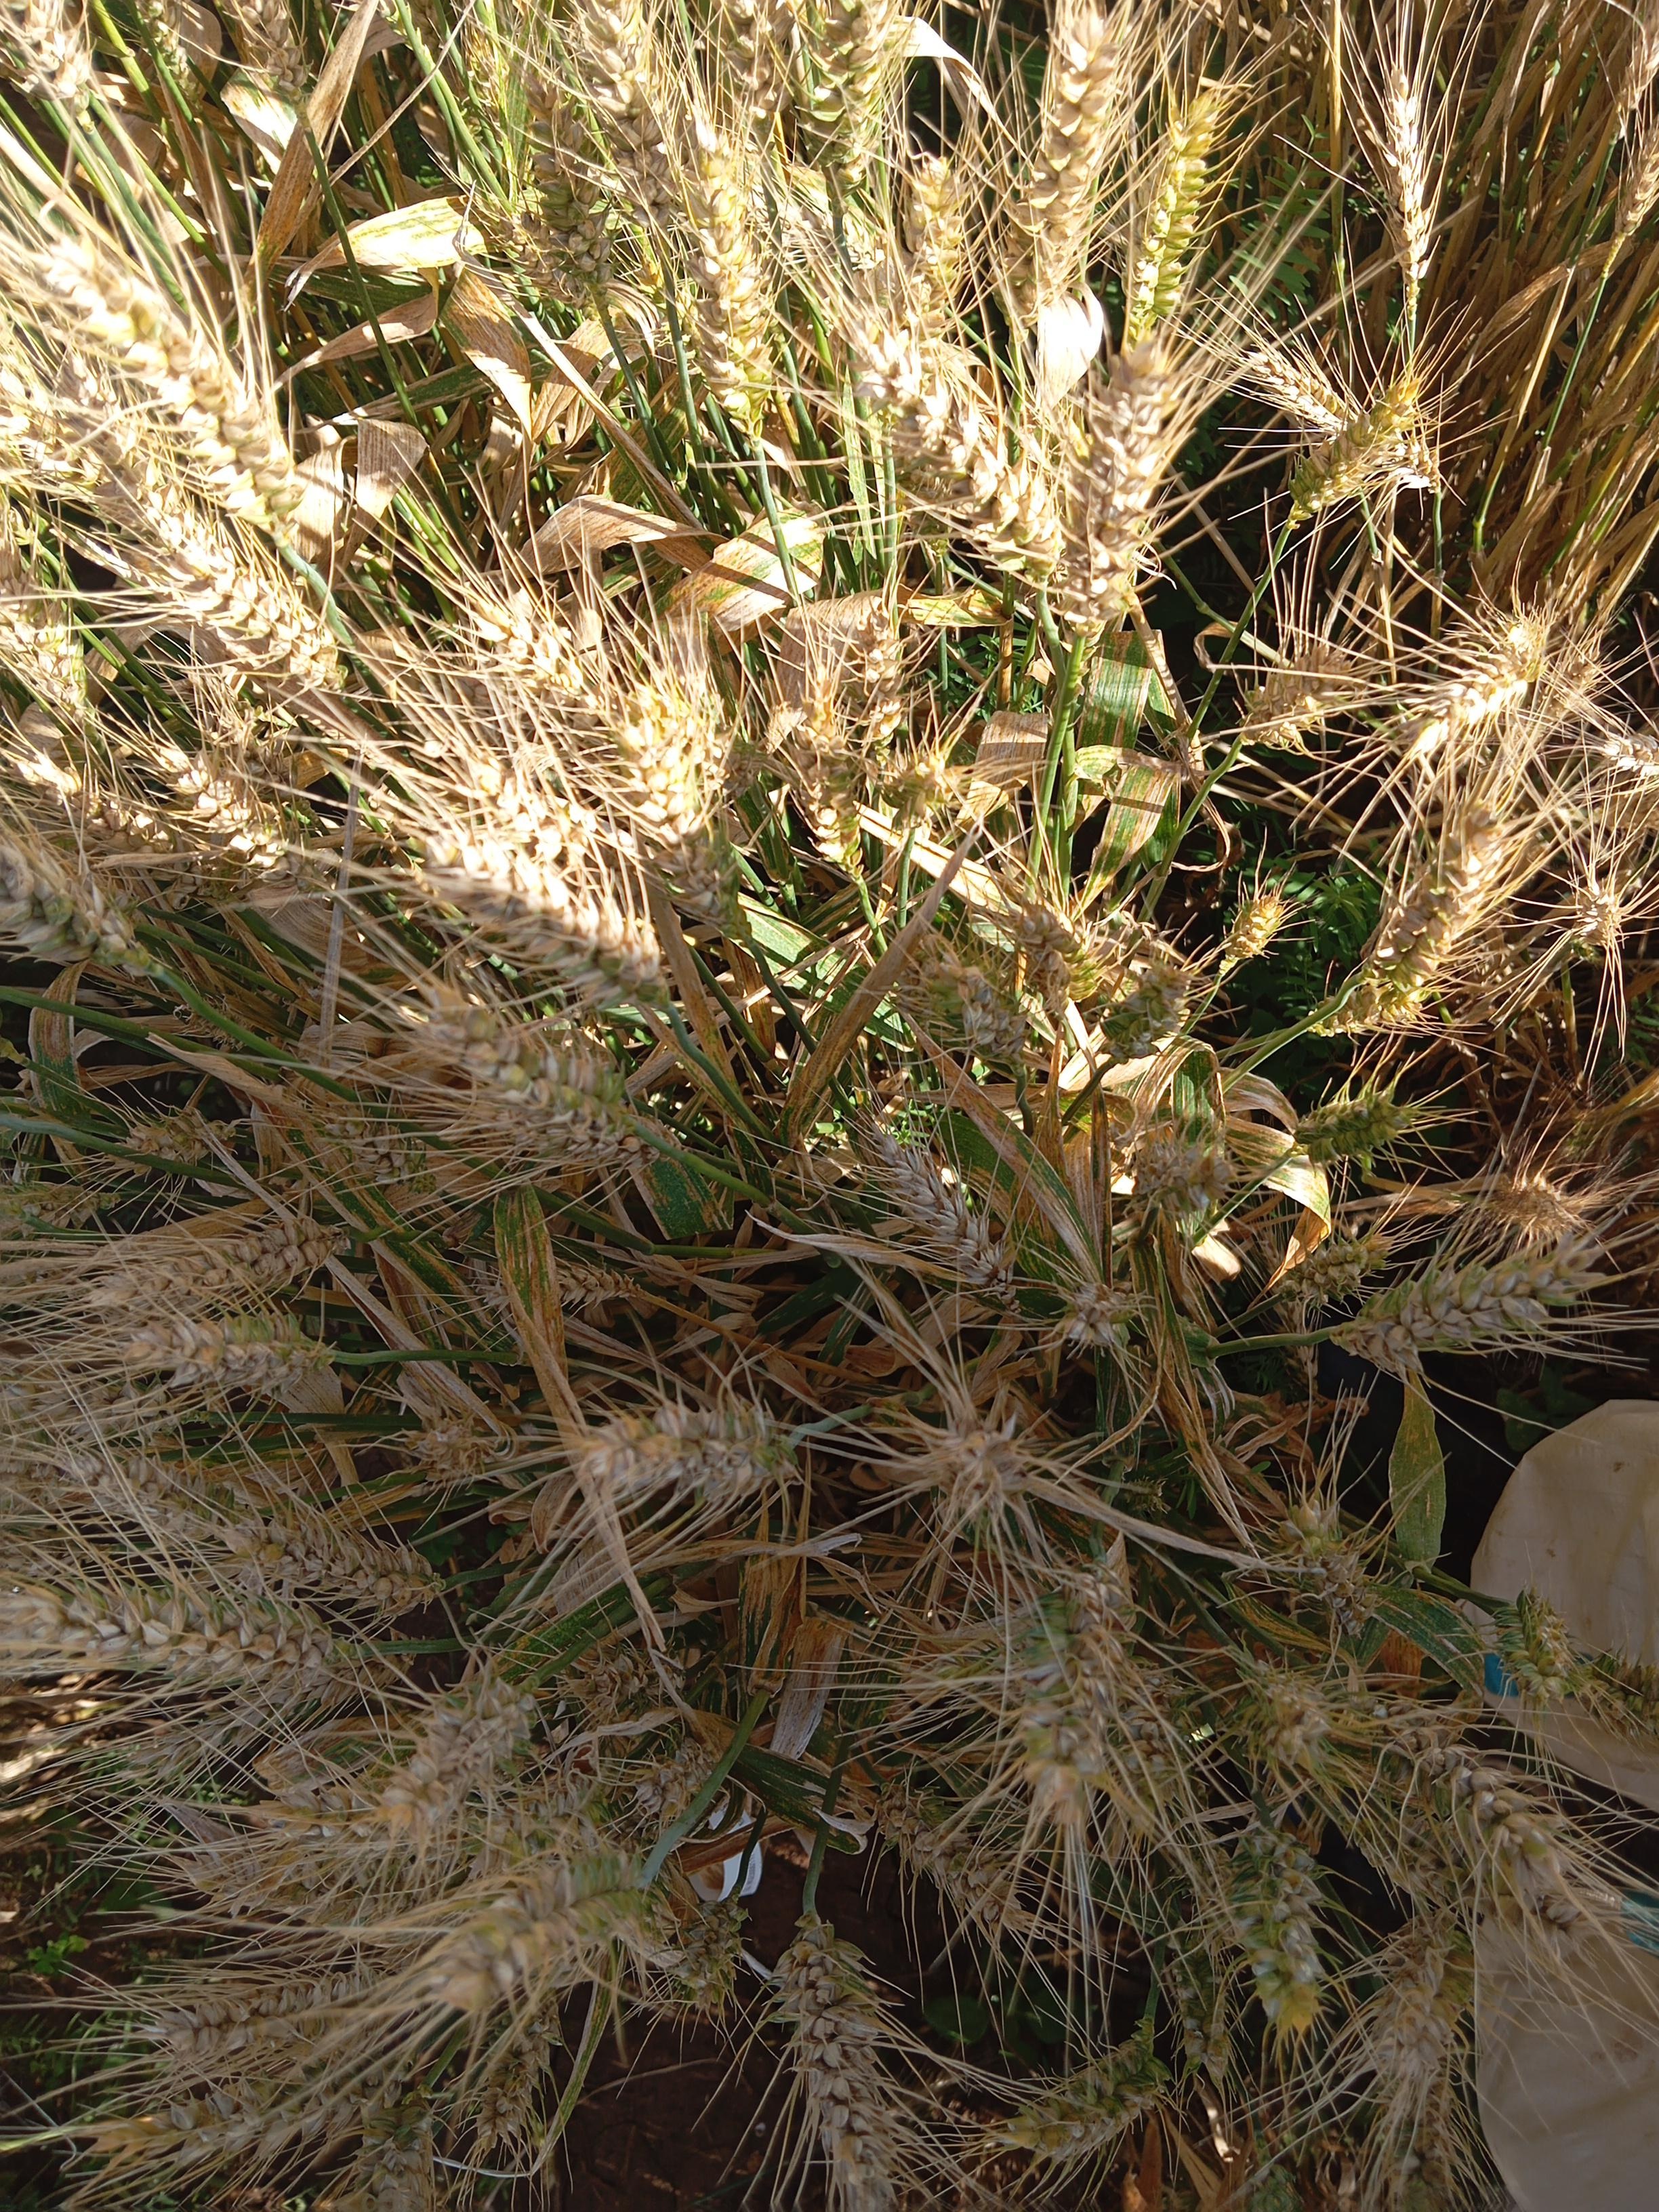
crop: wheat
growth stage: maturity
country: Kenya
